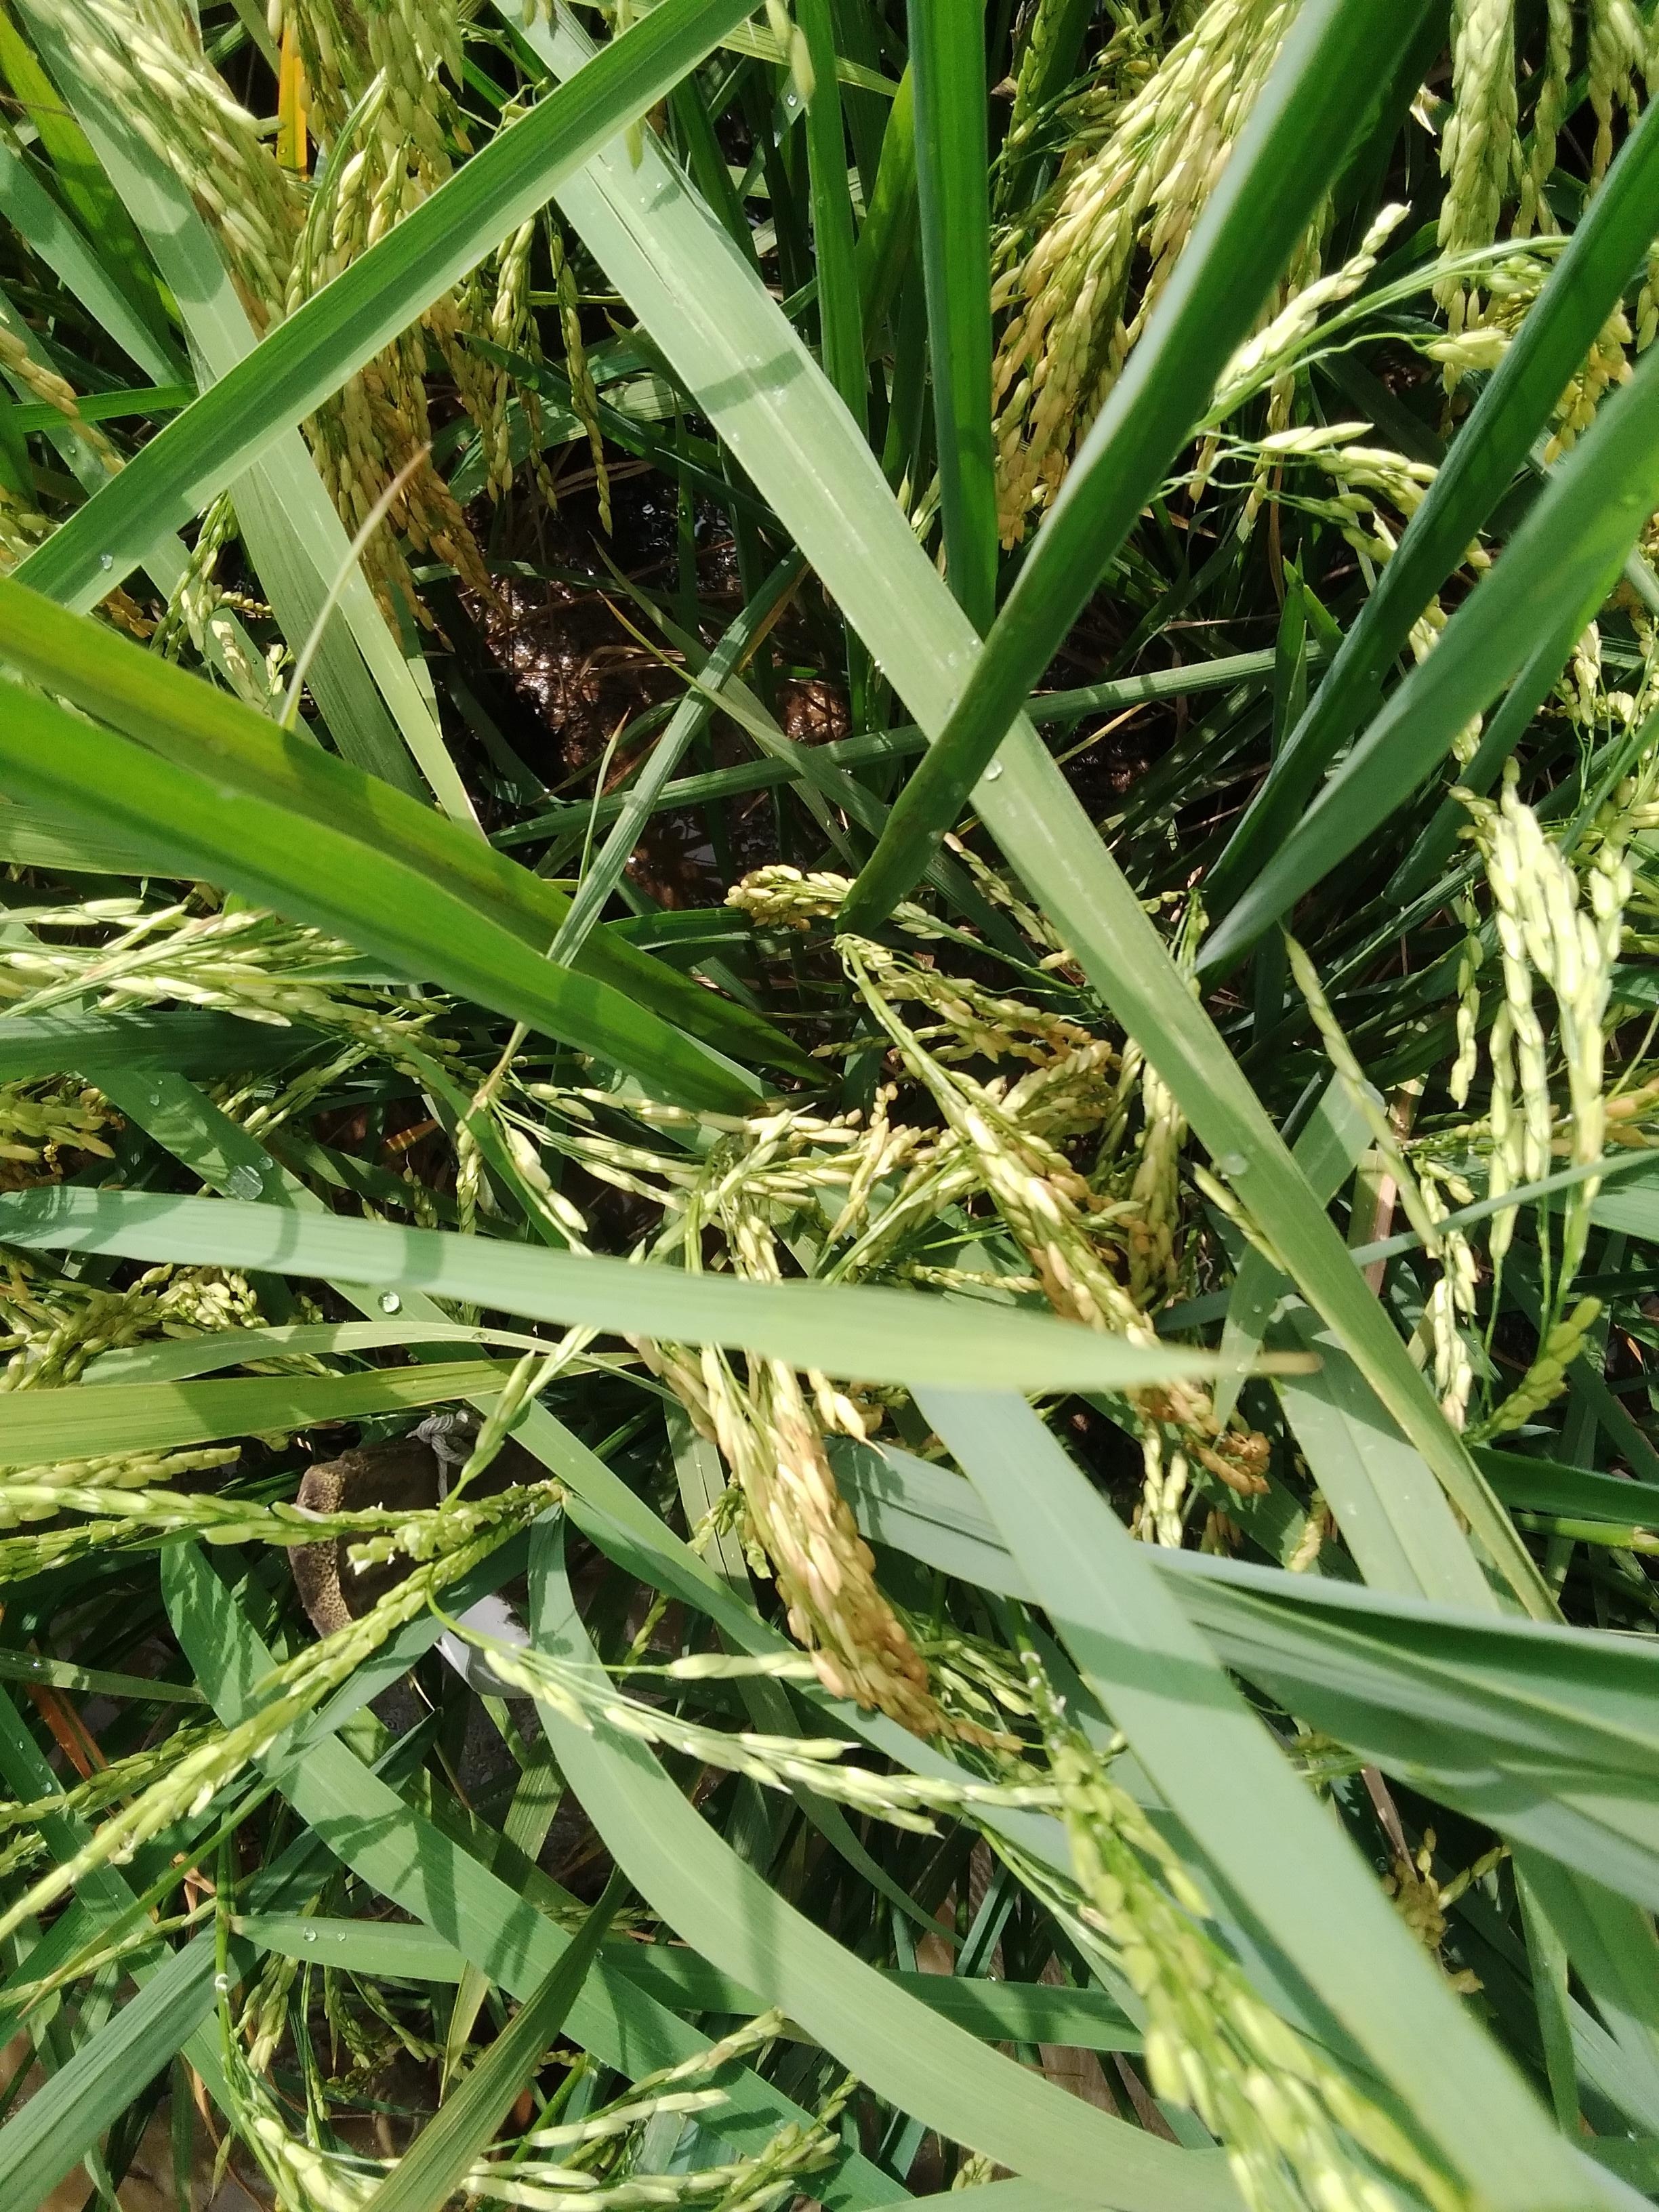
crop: rice
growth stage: ripening
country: Nigeria
